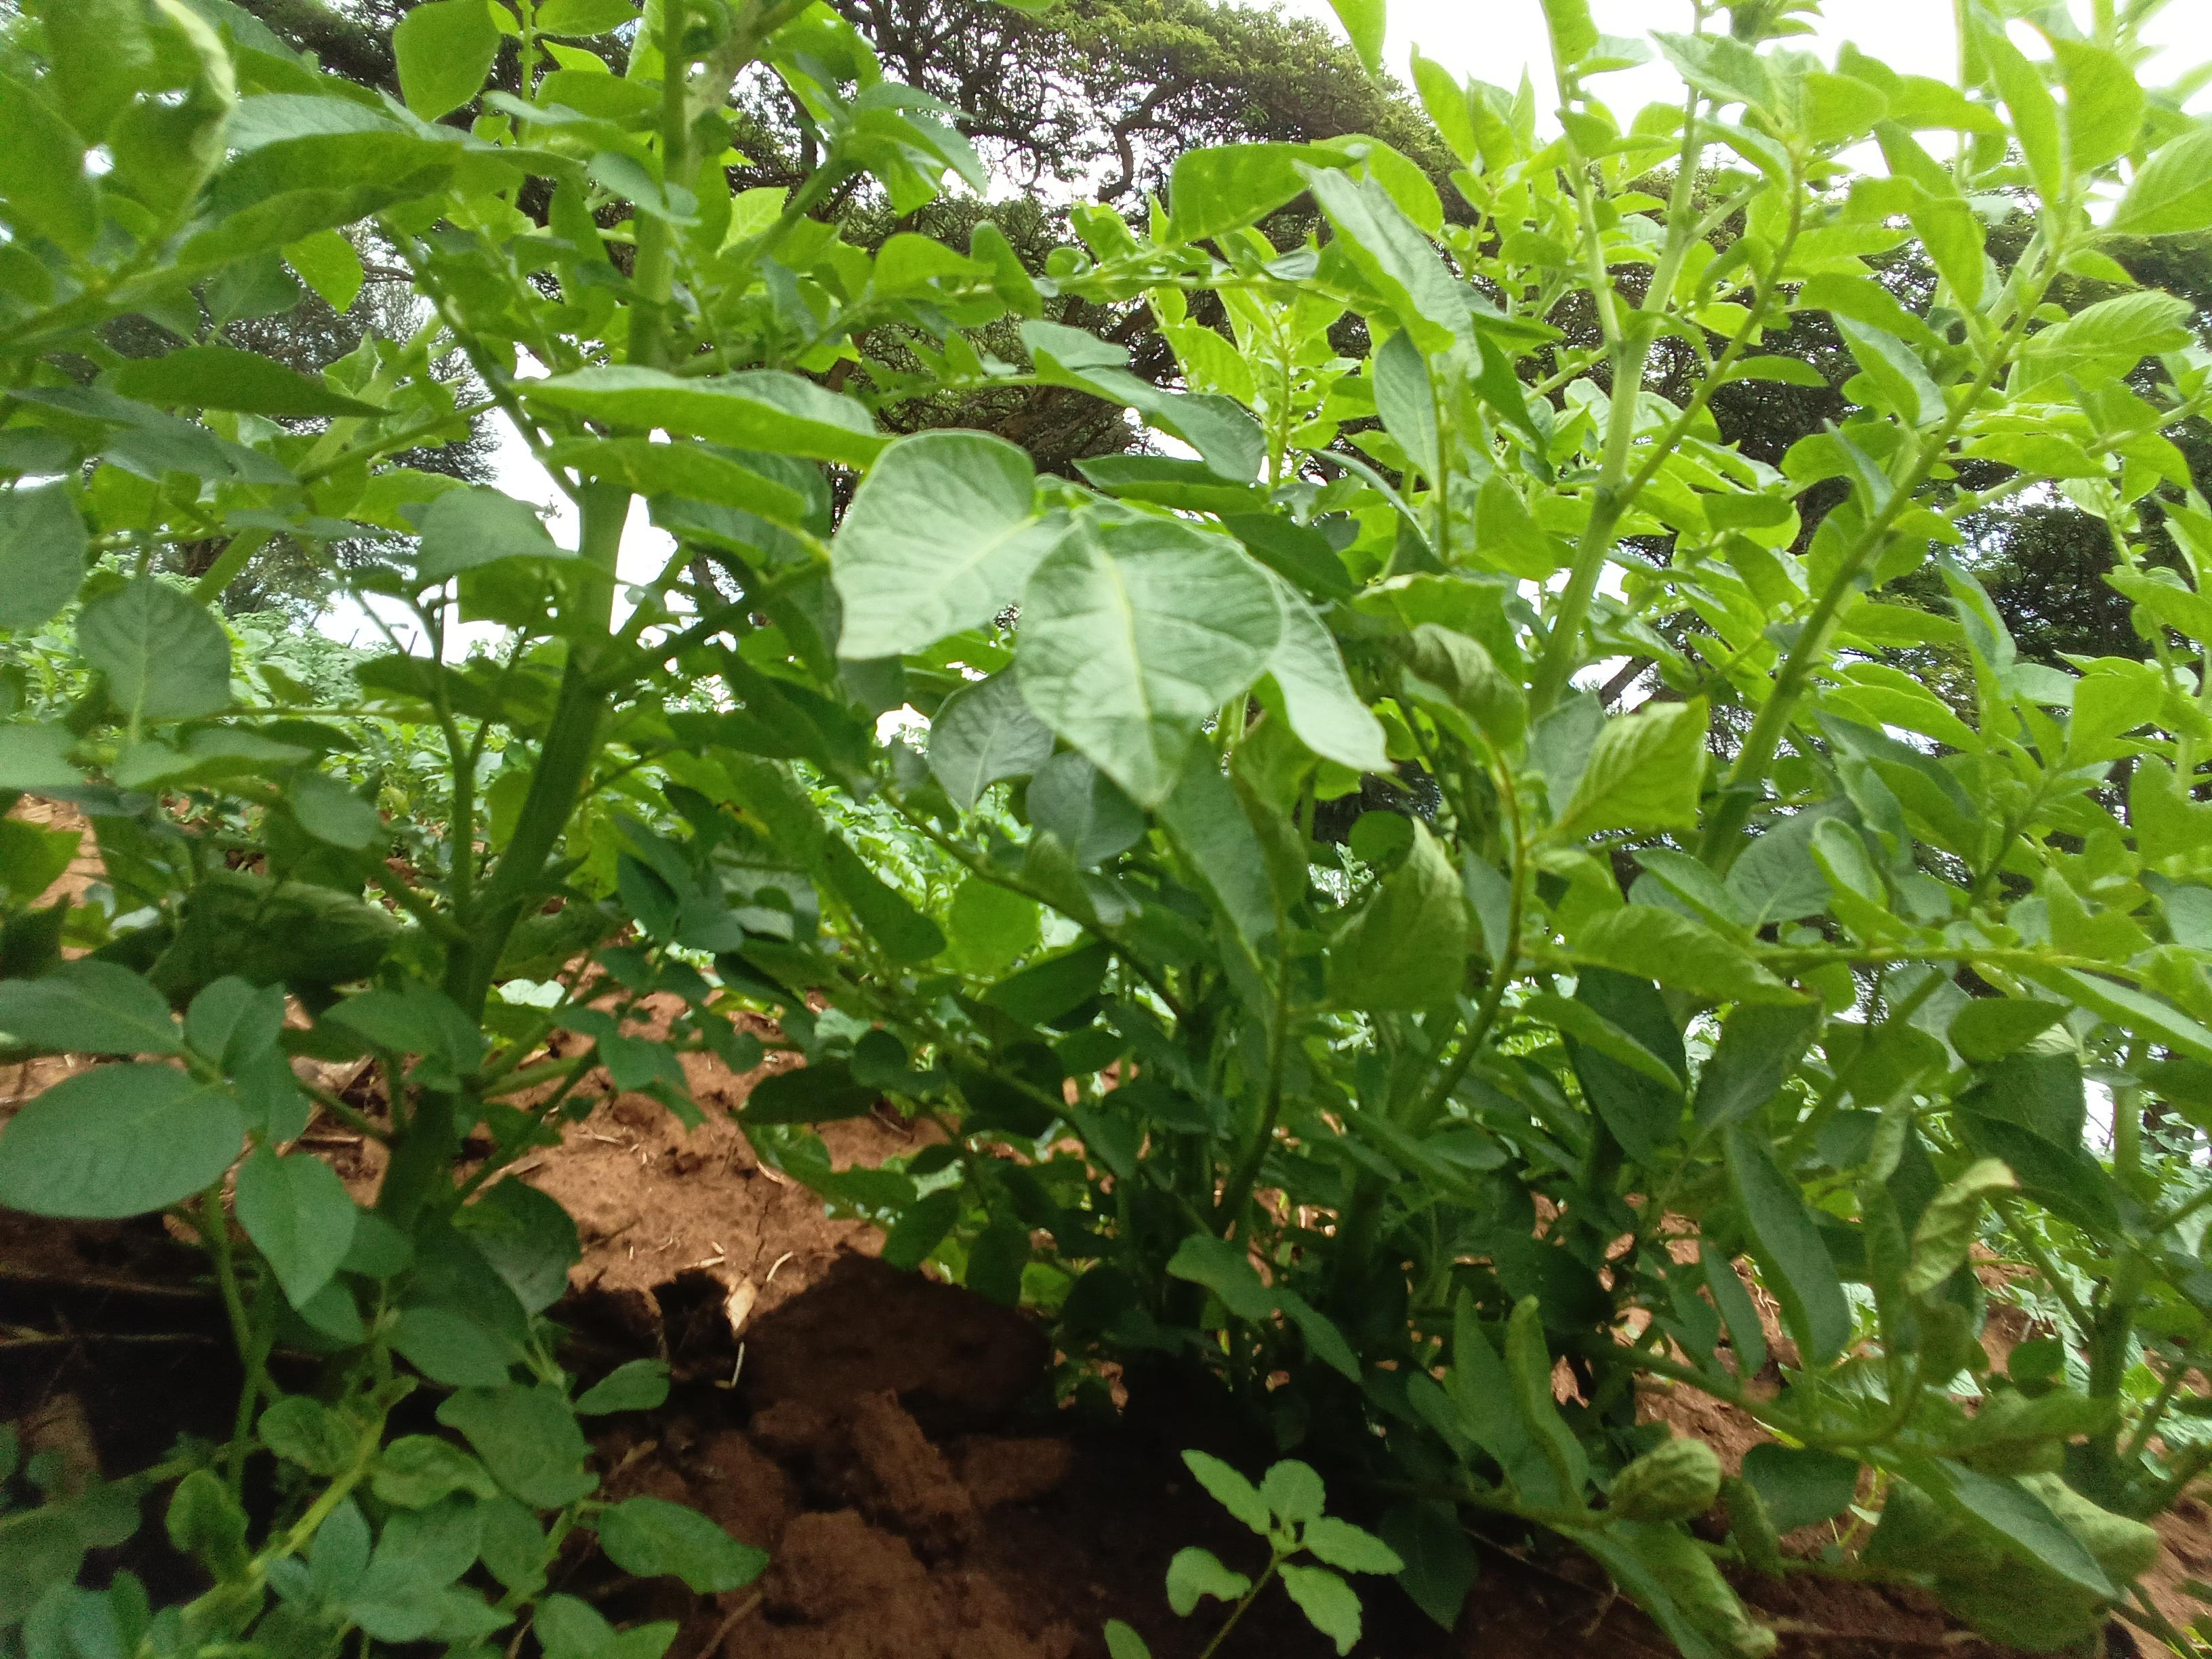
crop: potato
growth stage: vegetative
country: Kenya
